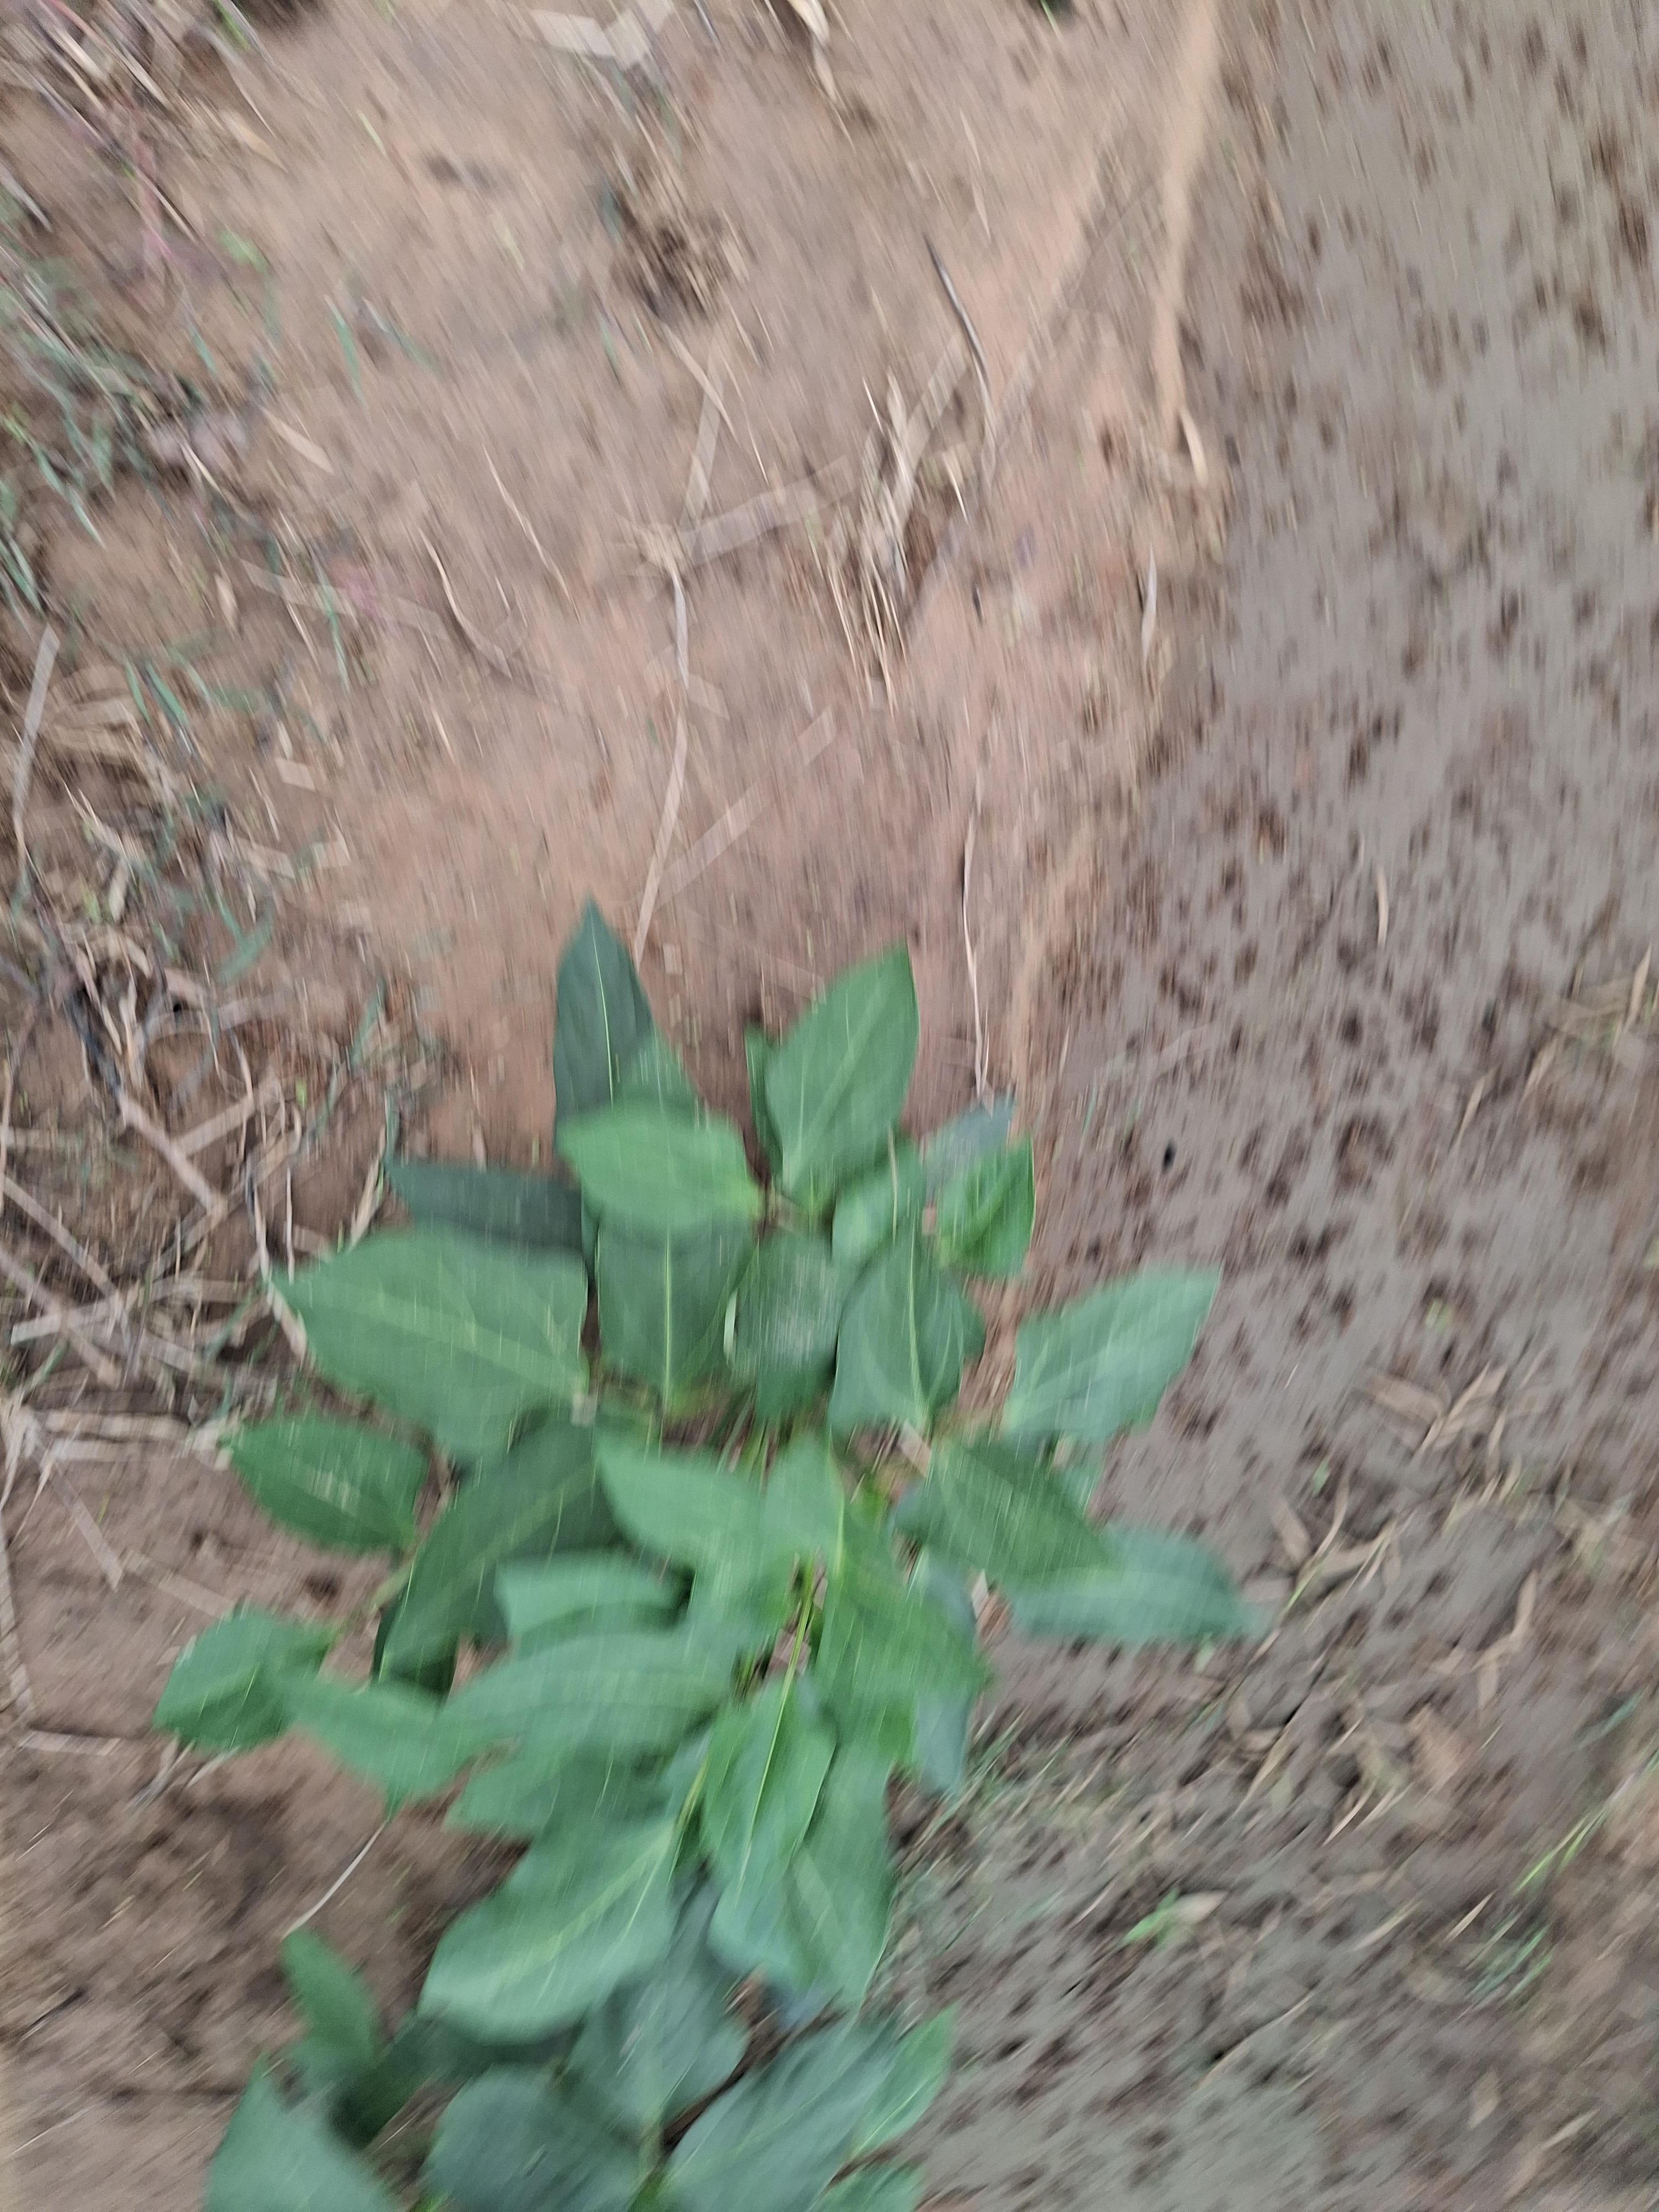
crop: cowpea
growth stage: vegetative
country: Nigeria
